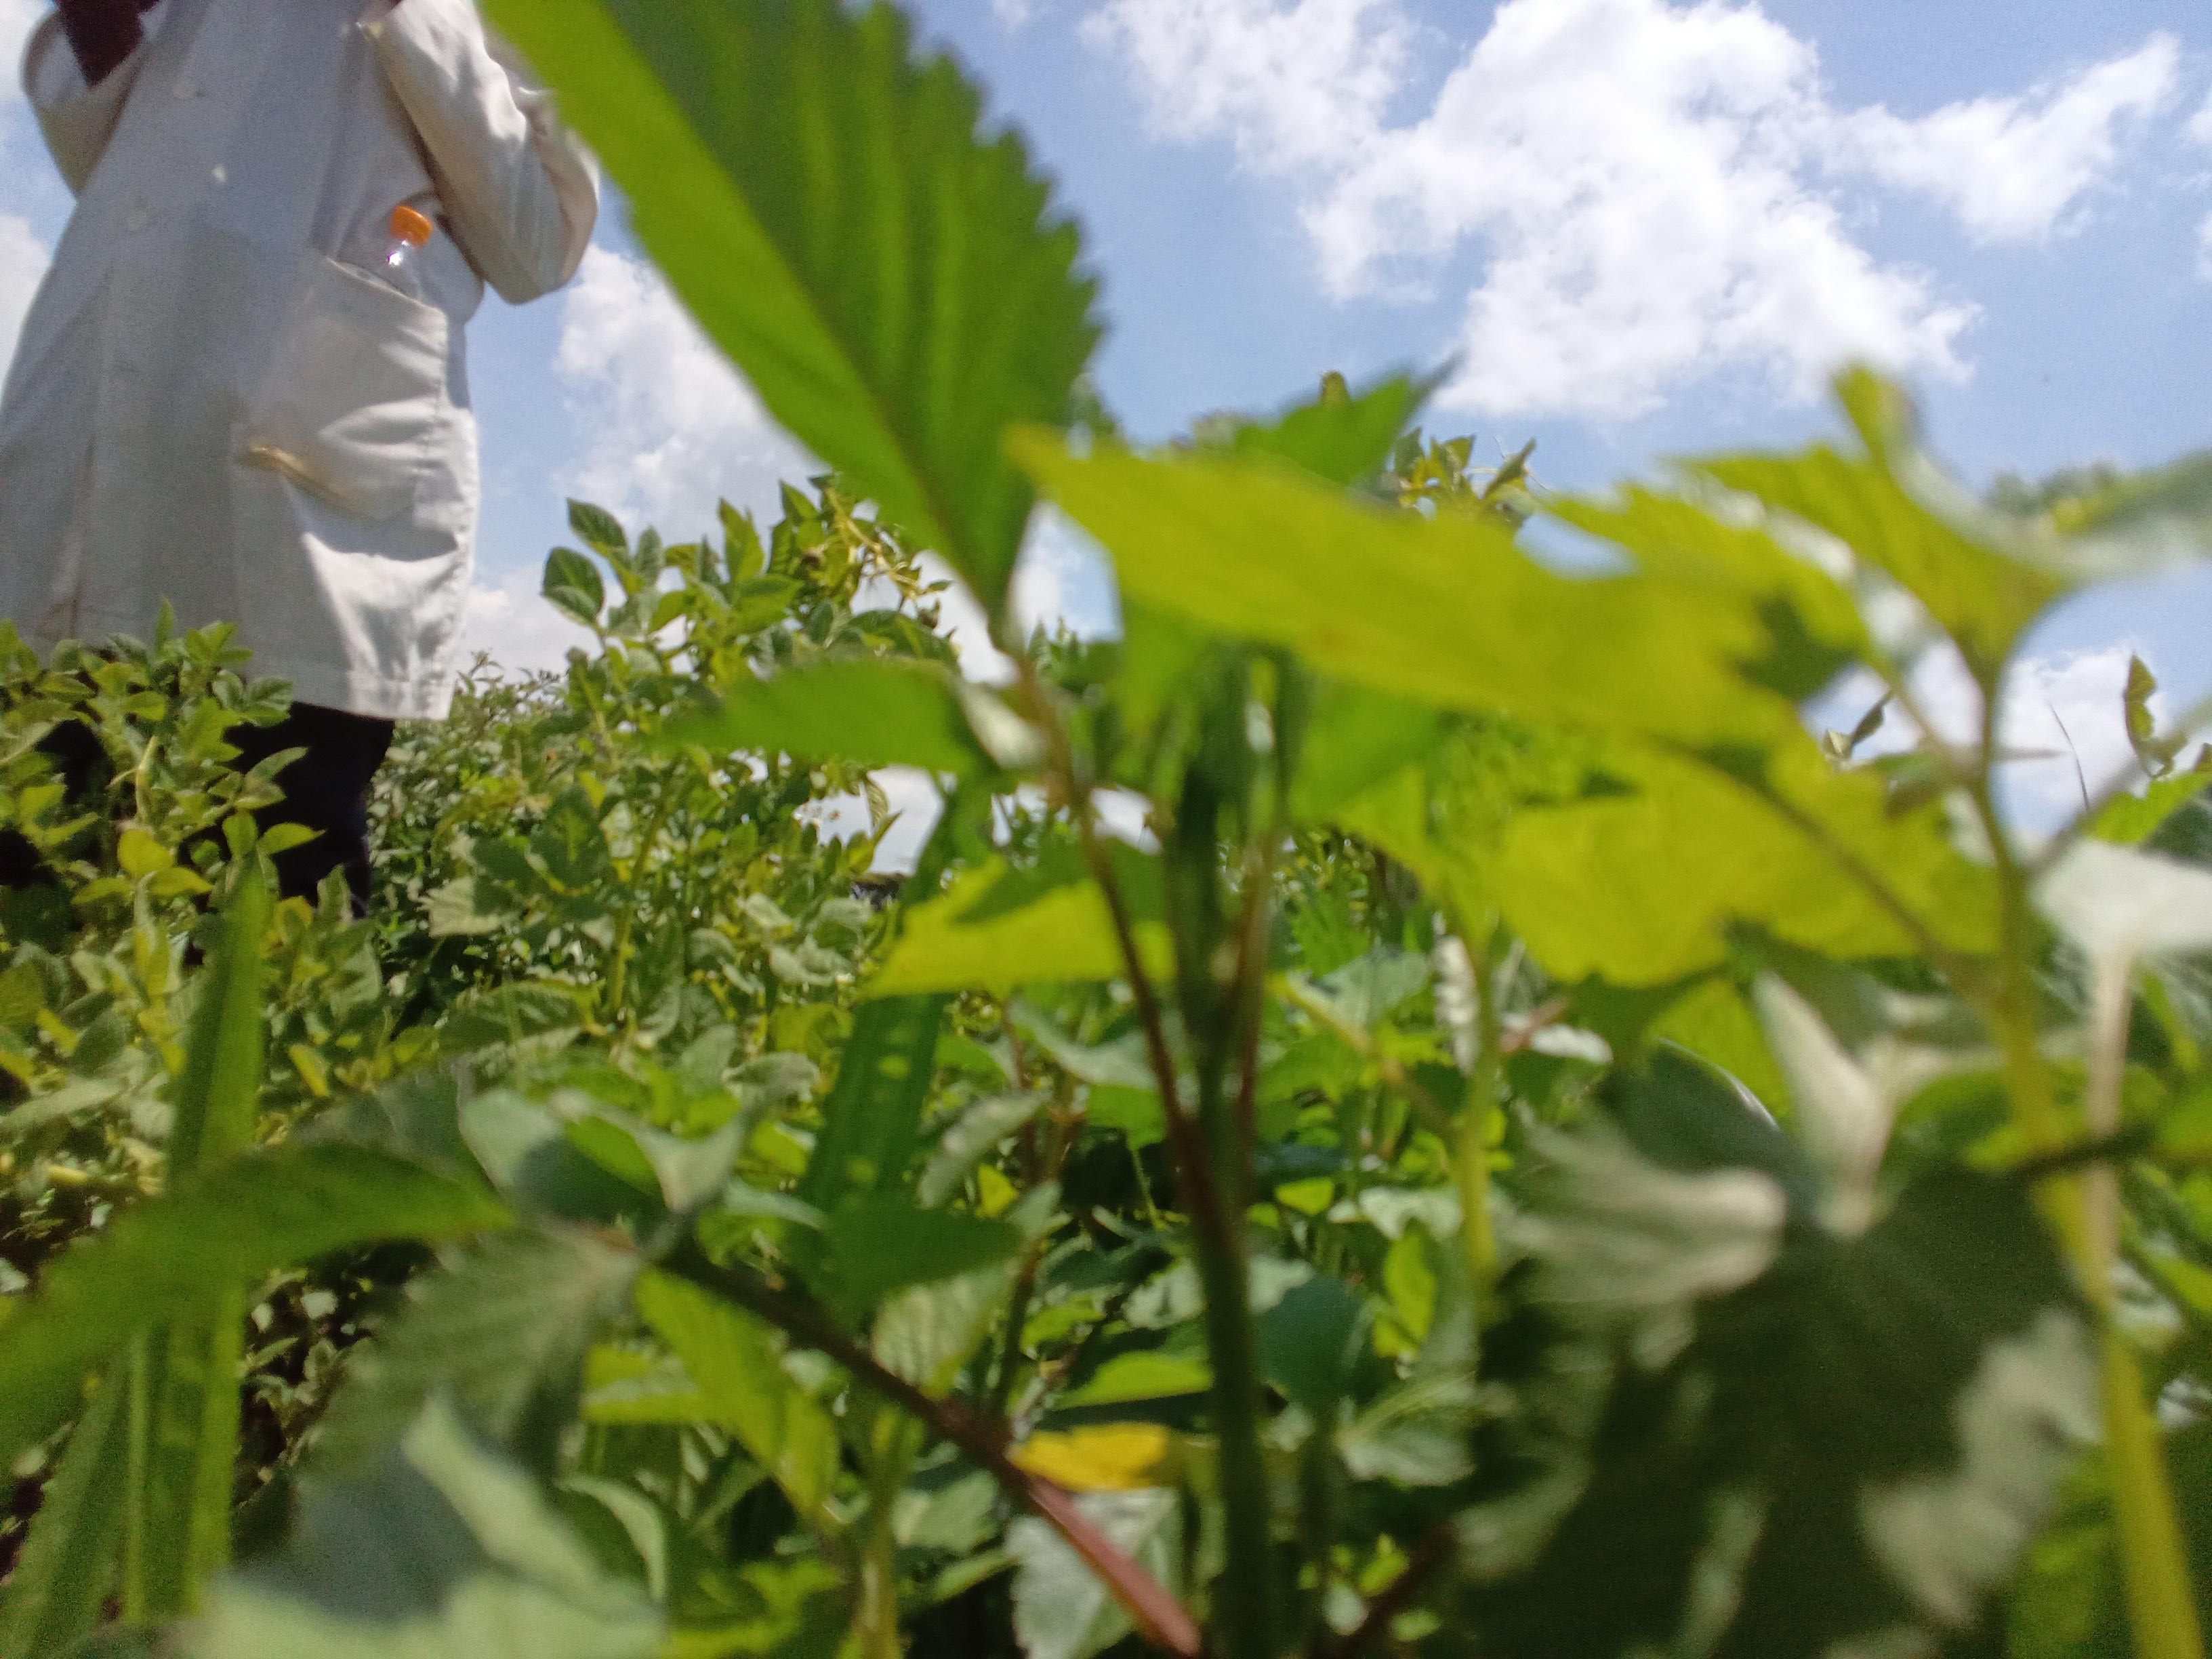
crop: potato
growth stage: vegetative
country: Kenya
